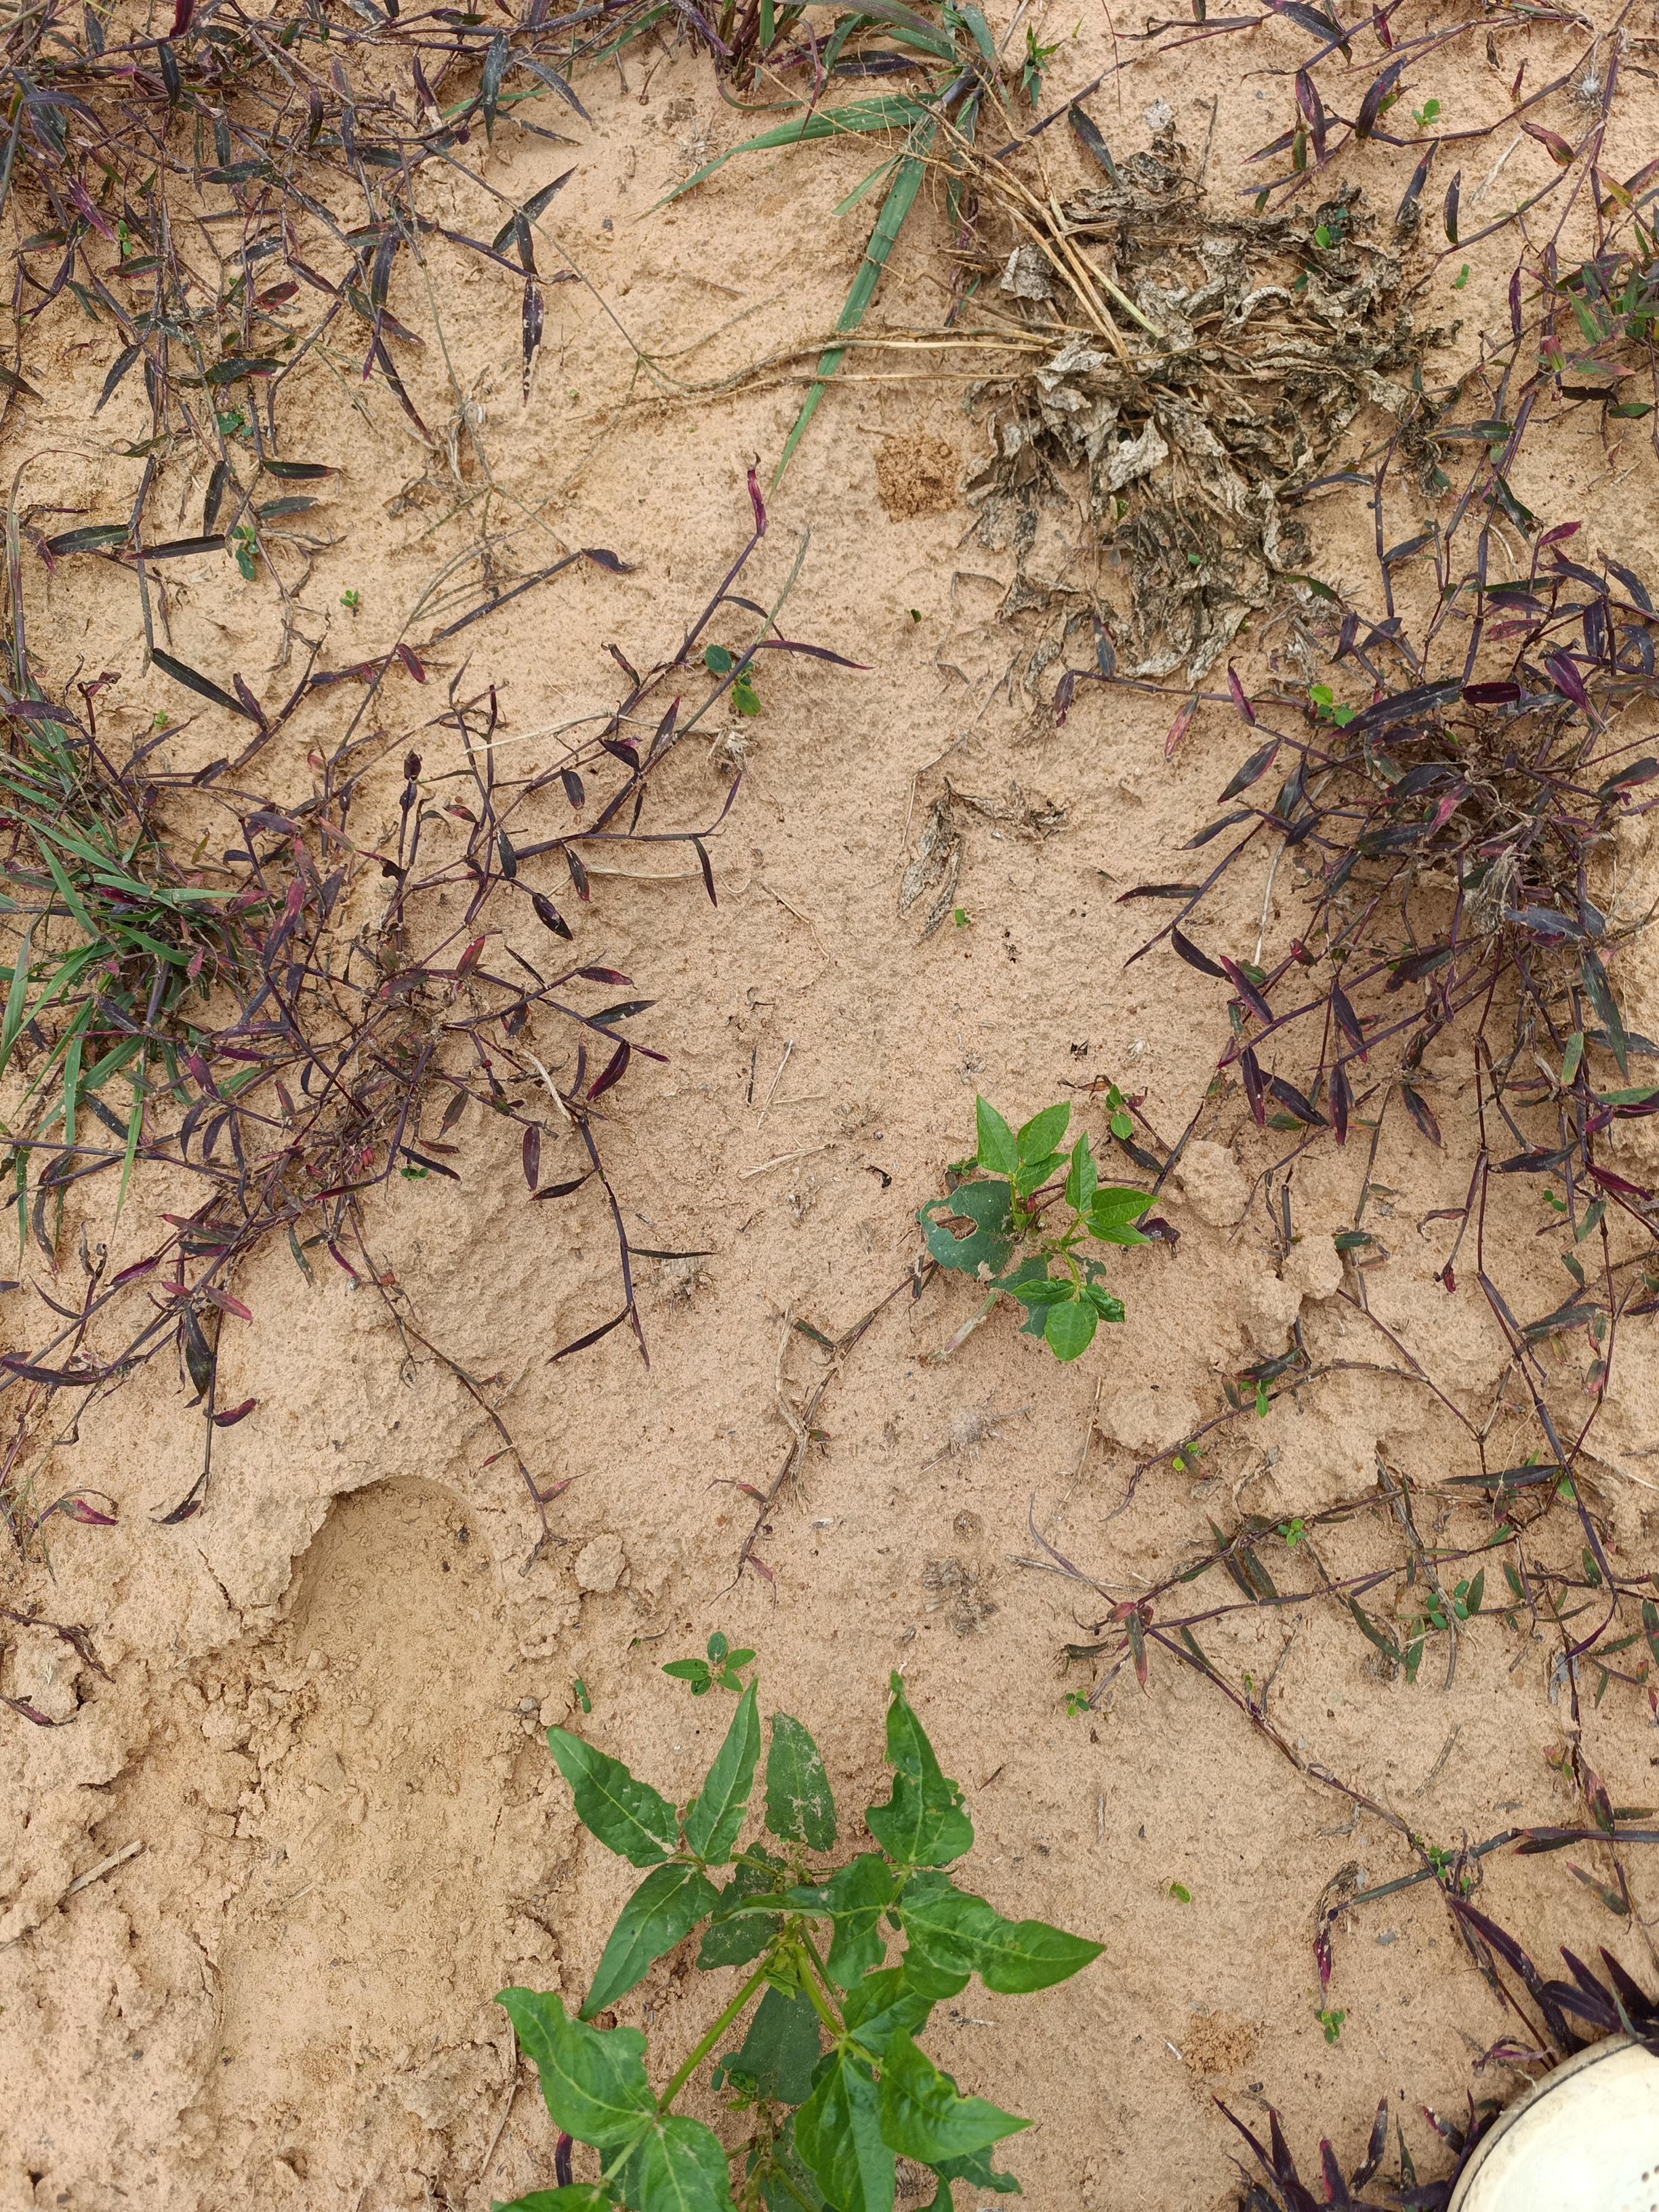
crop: cowpea
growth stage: emergence
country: Nigeria
